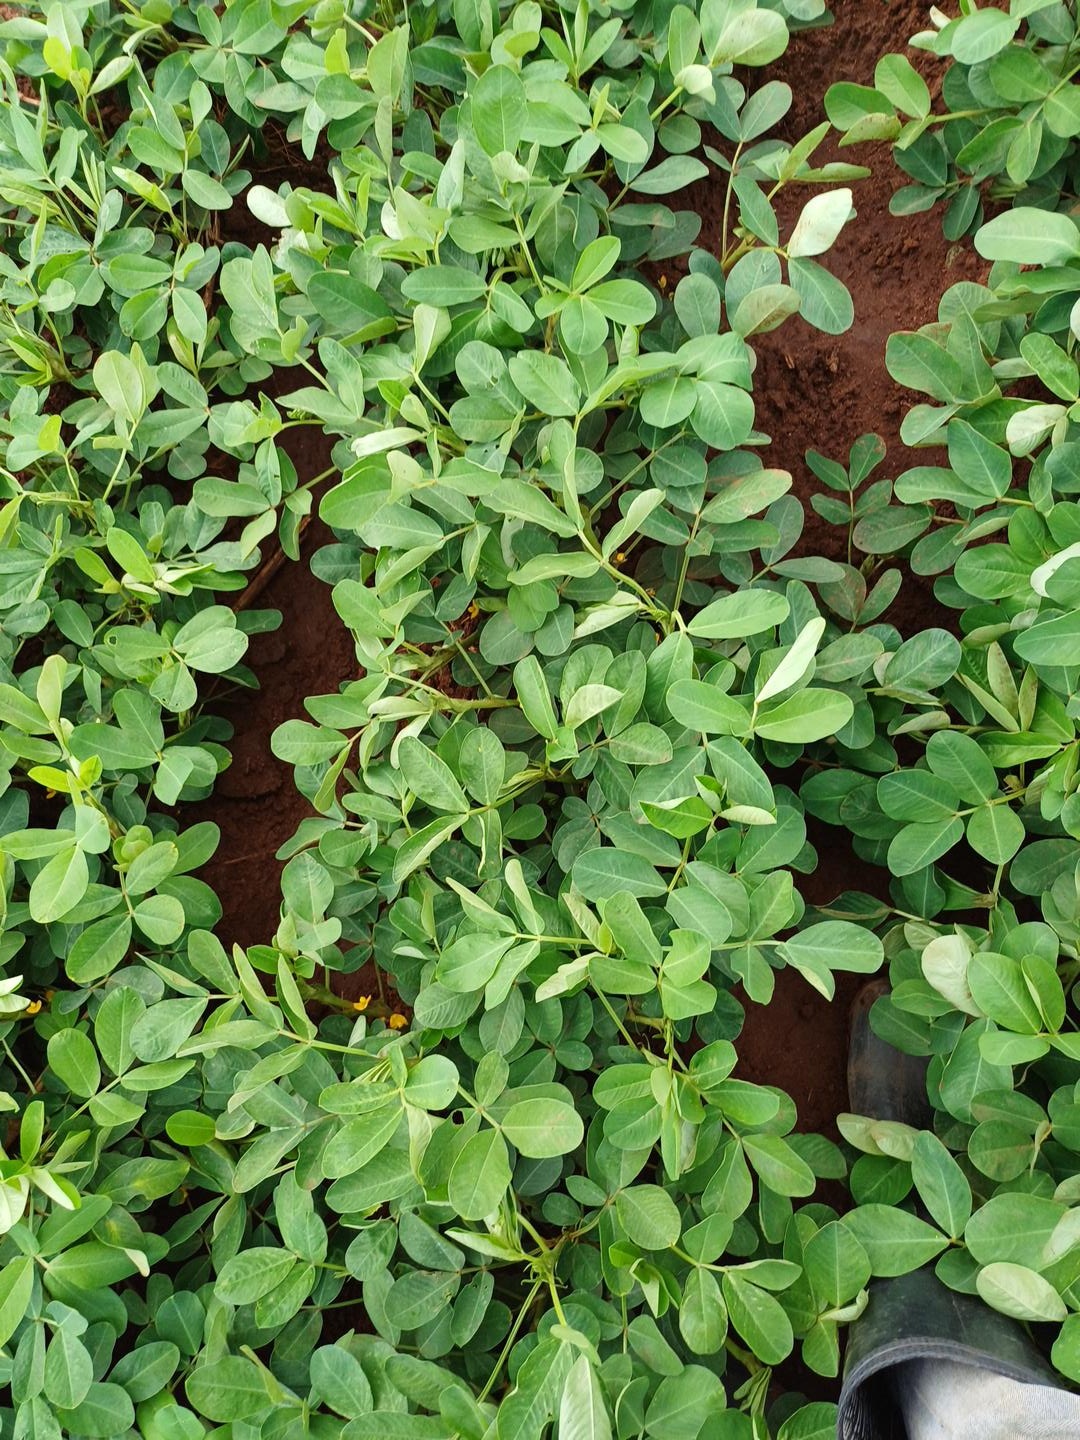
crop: groundnut
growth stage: flowering
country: Kenya
